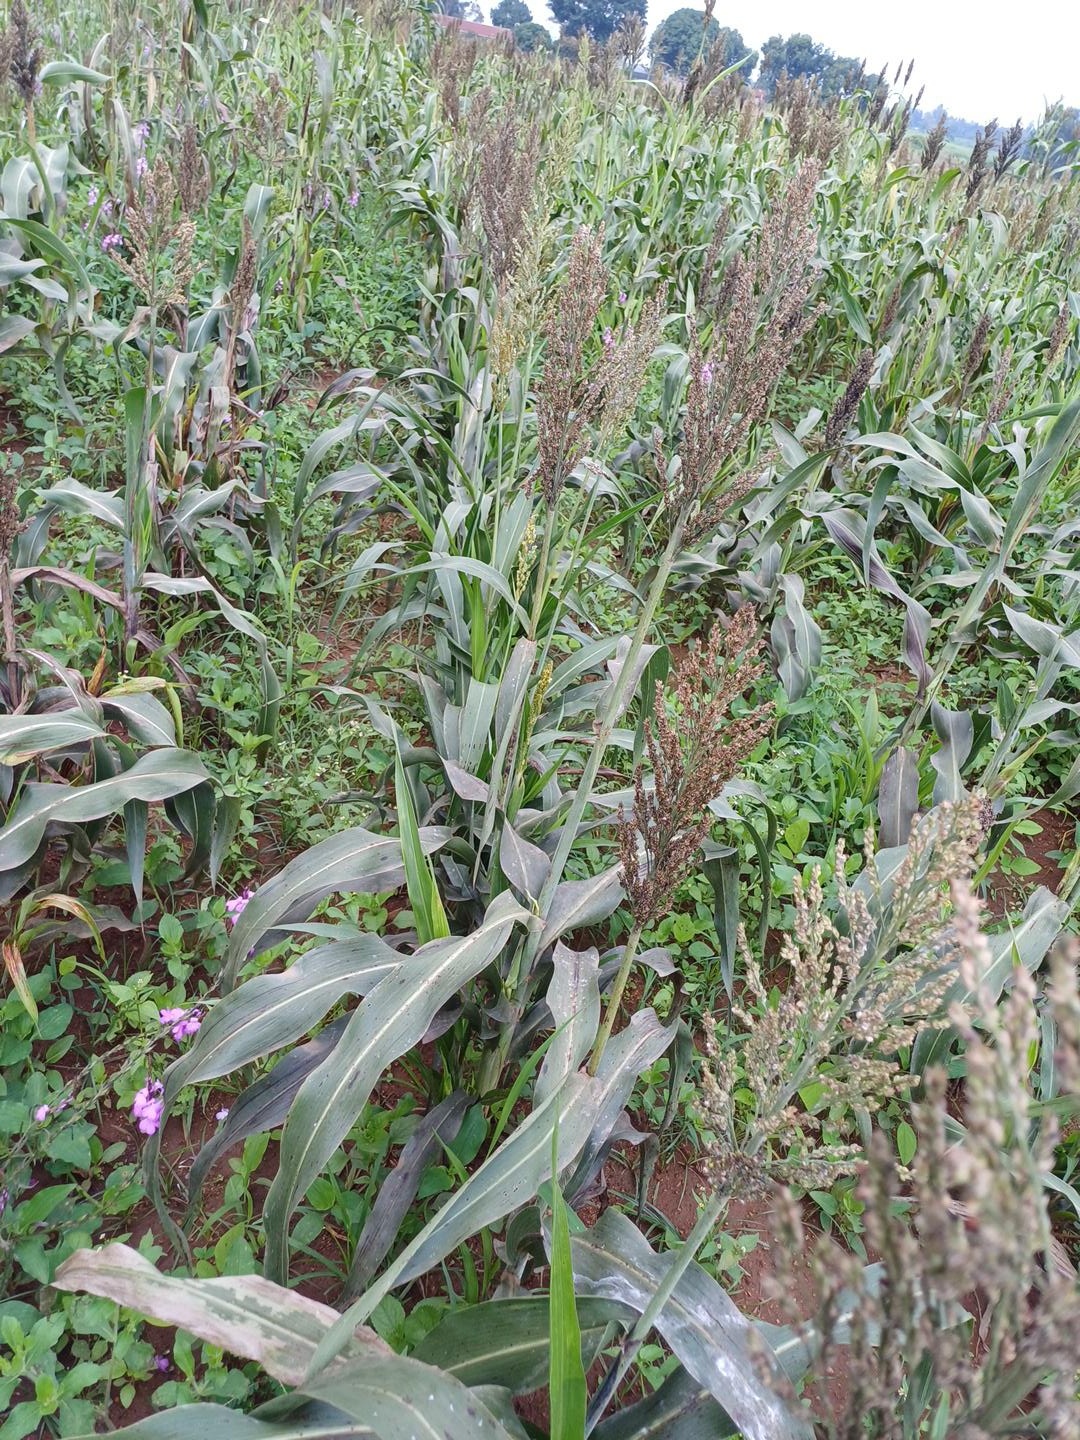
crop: sorghum
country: Kenya
